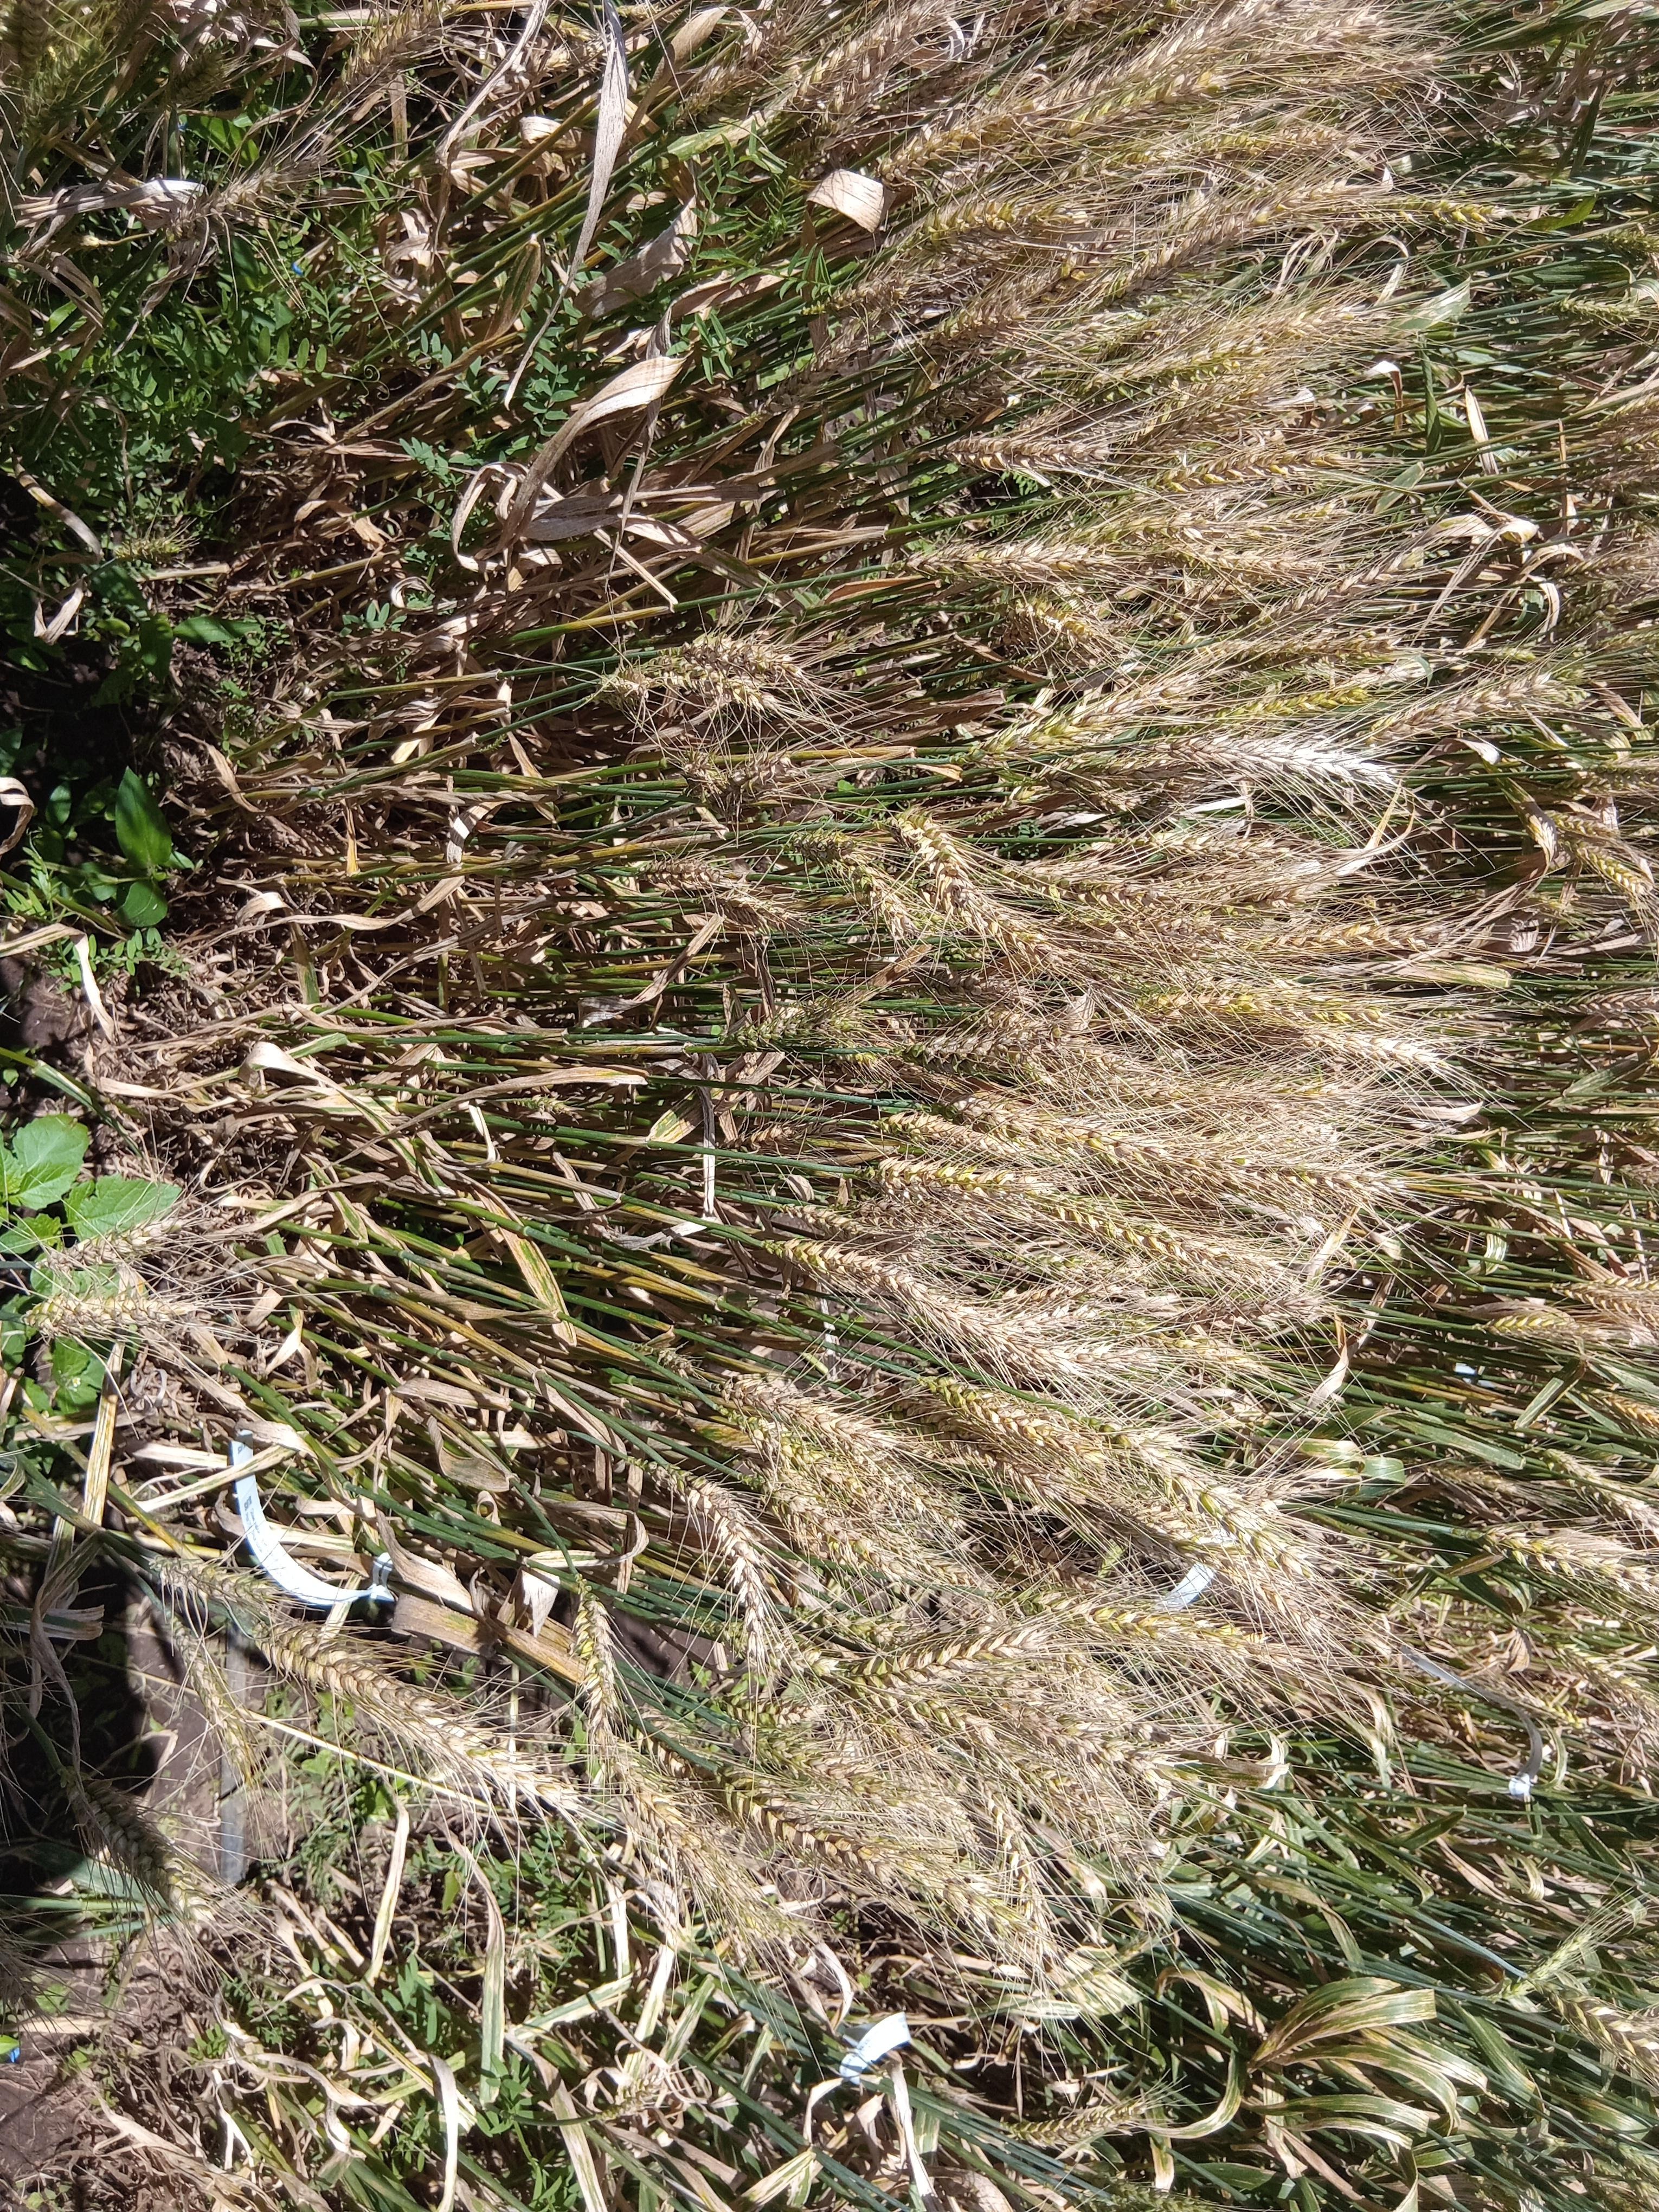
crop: wheat
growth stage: maturity
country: Kenya
